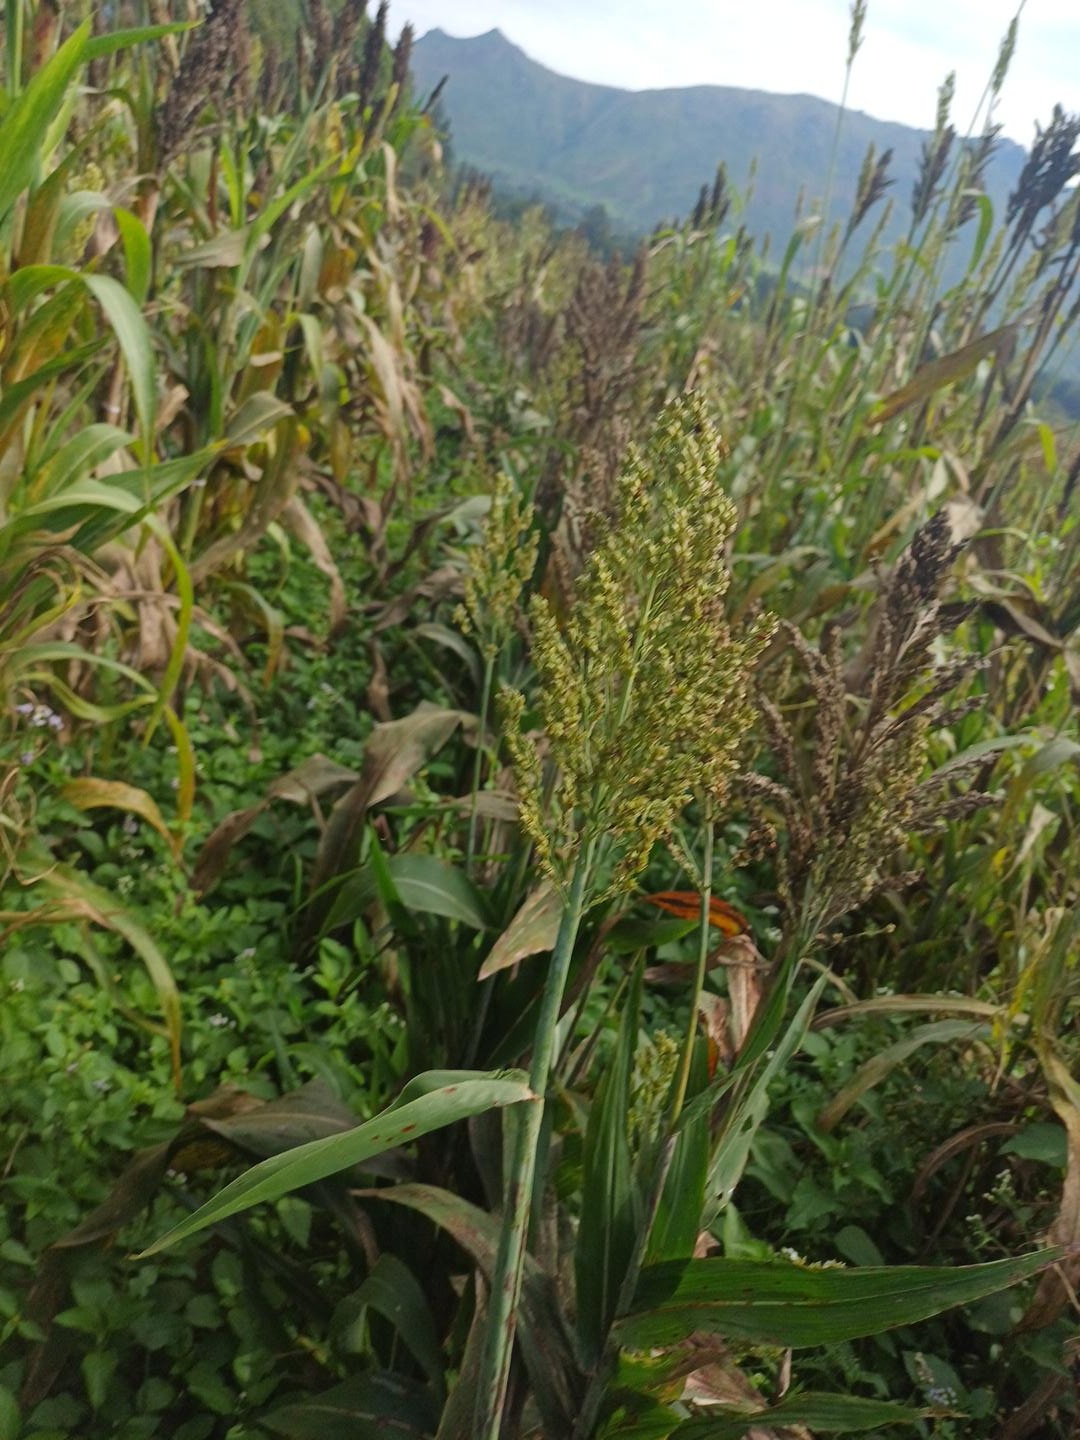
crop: sorghum
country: Kenya
